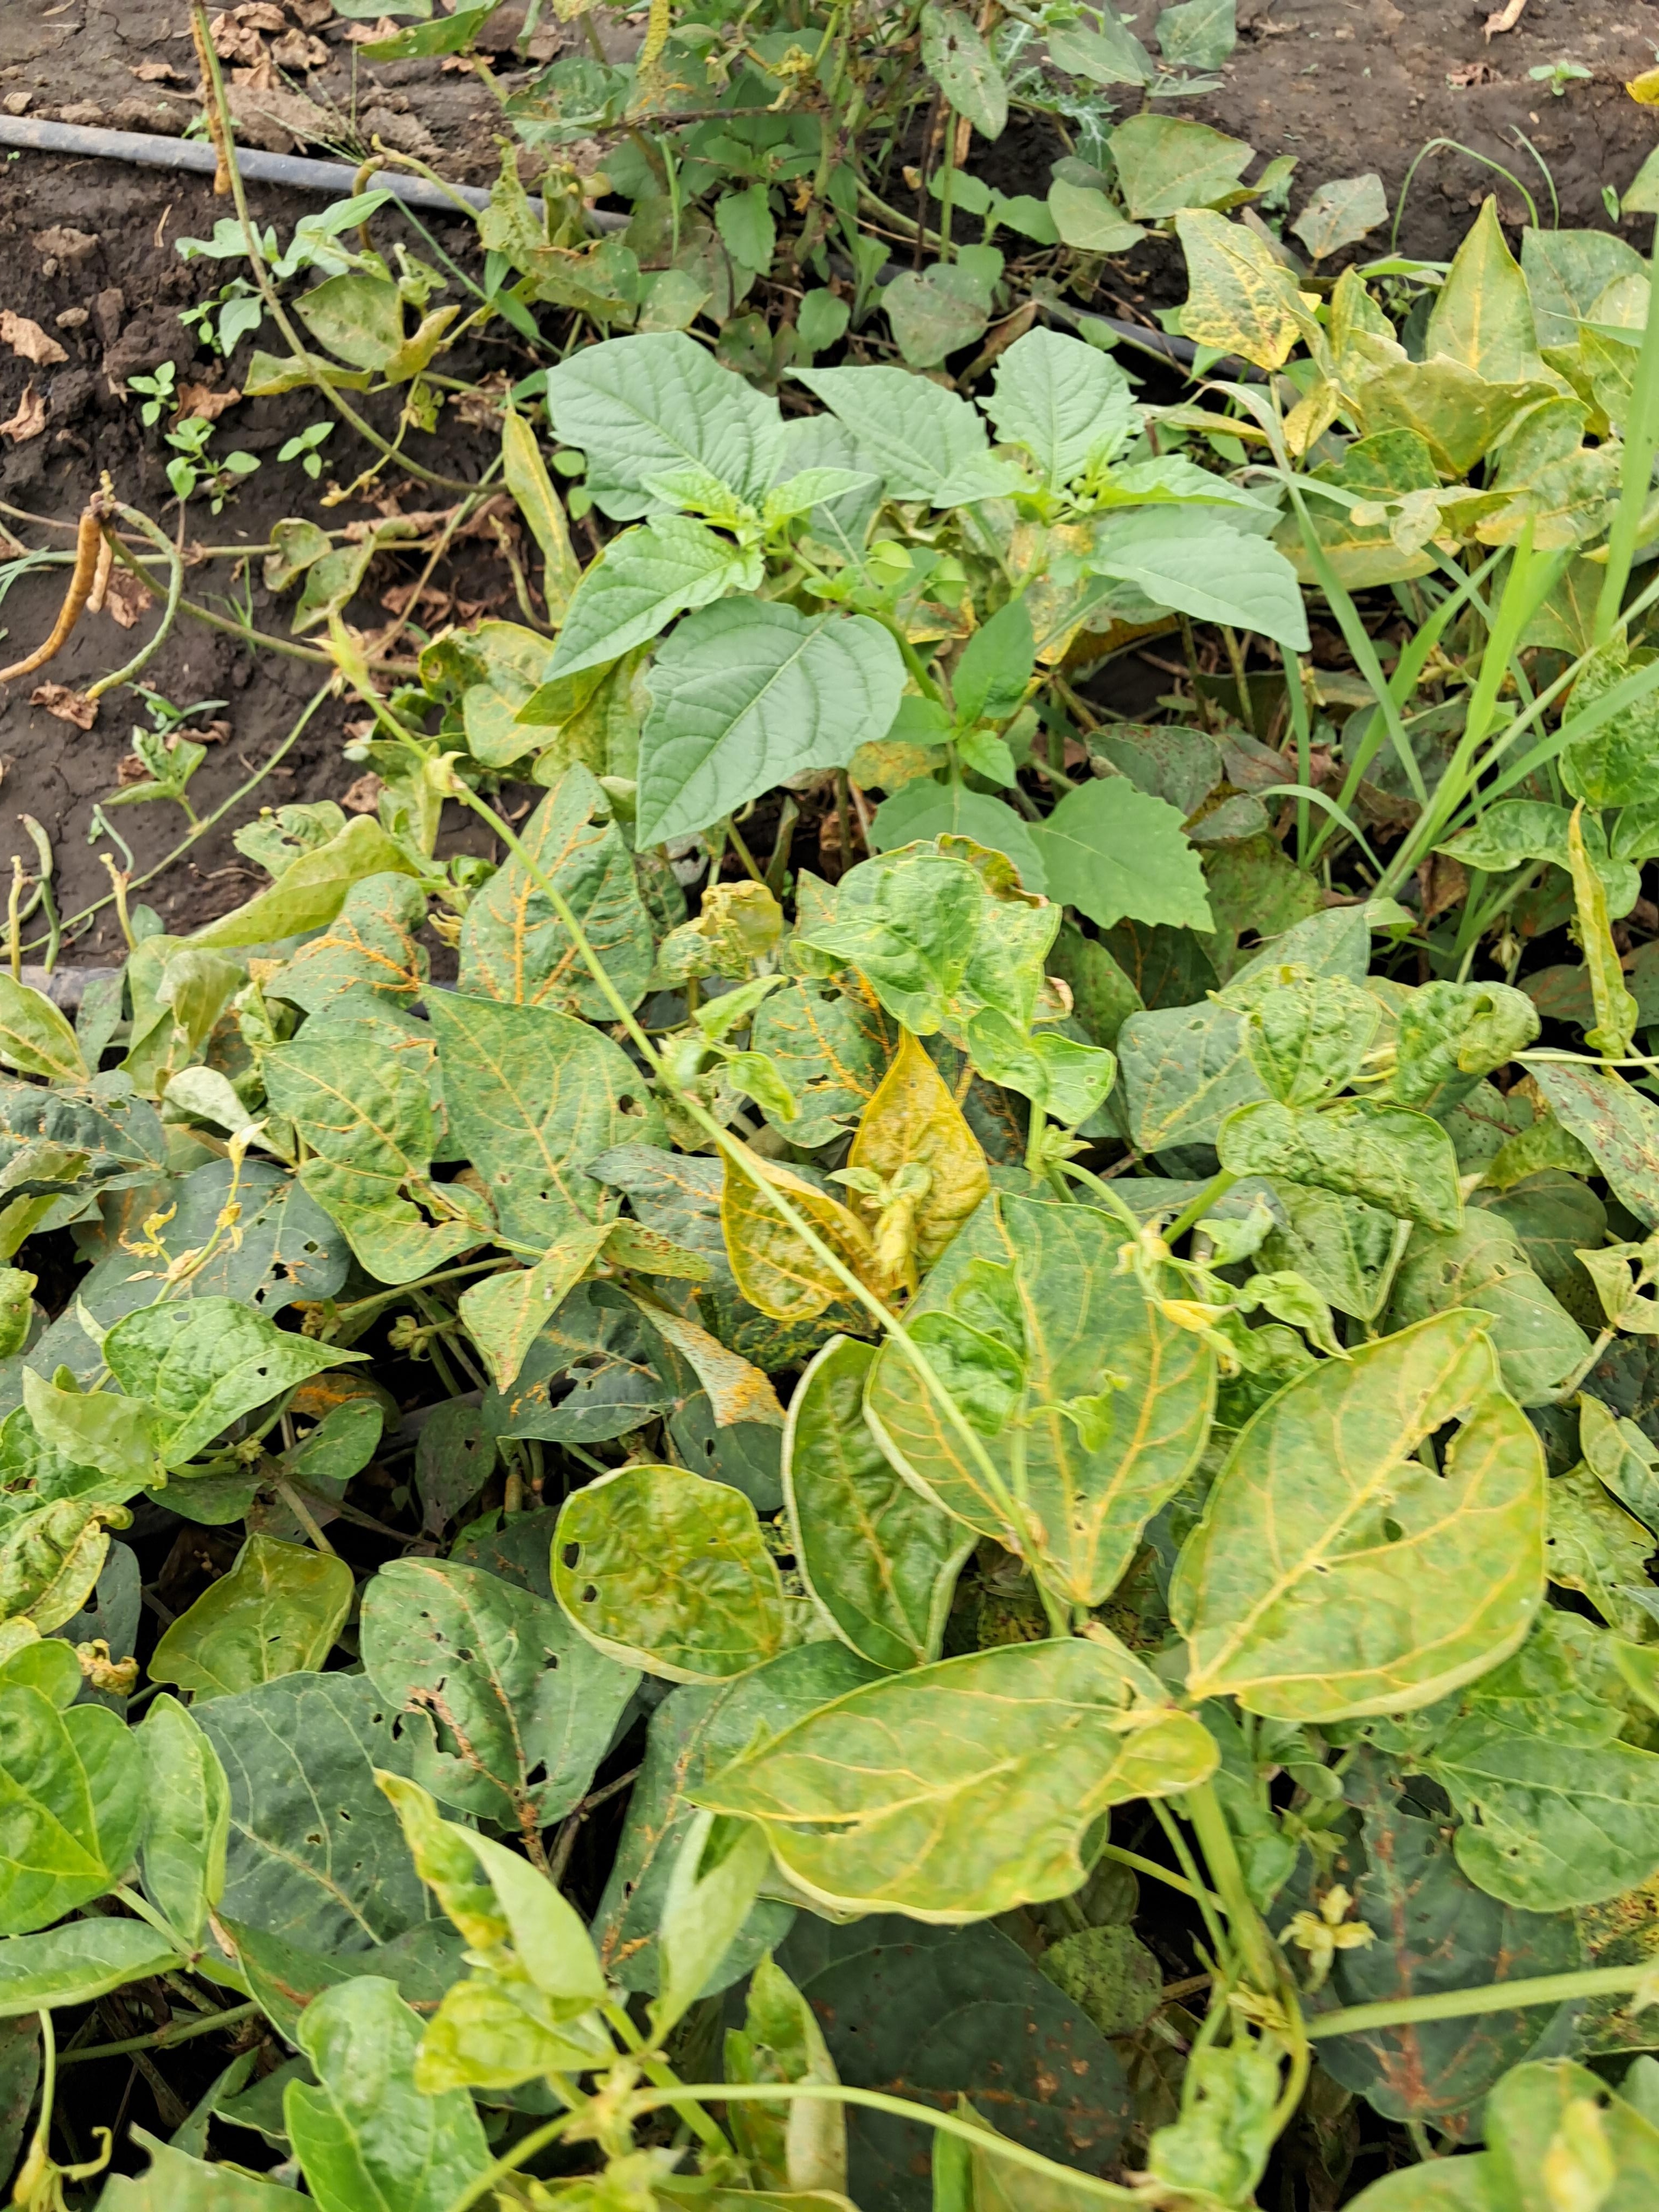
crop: cowpea
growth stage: development pod
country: Tanzania
